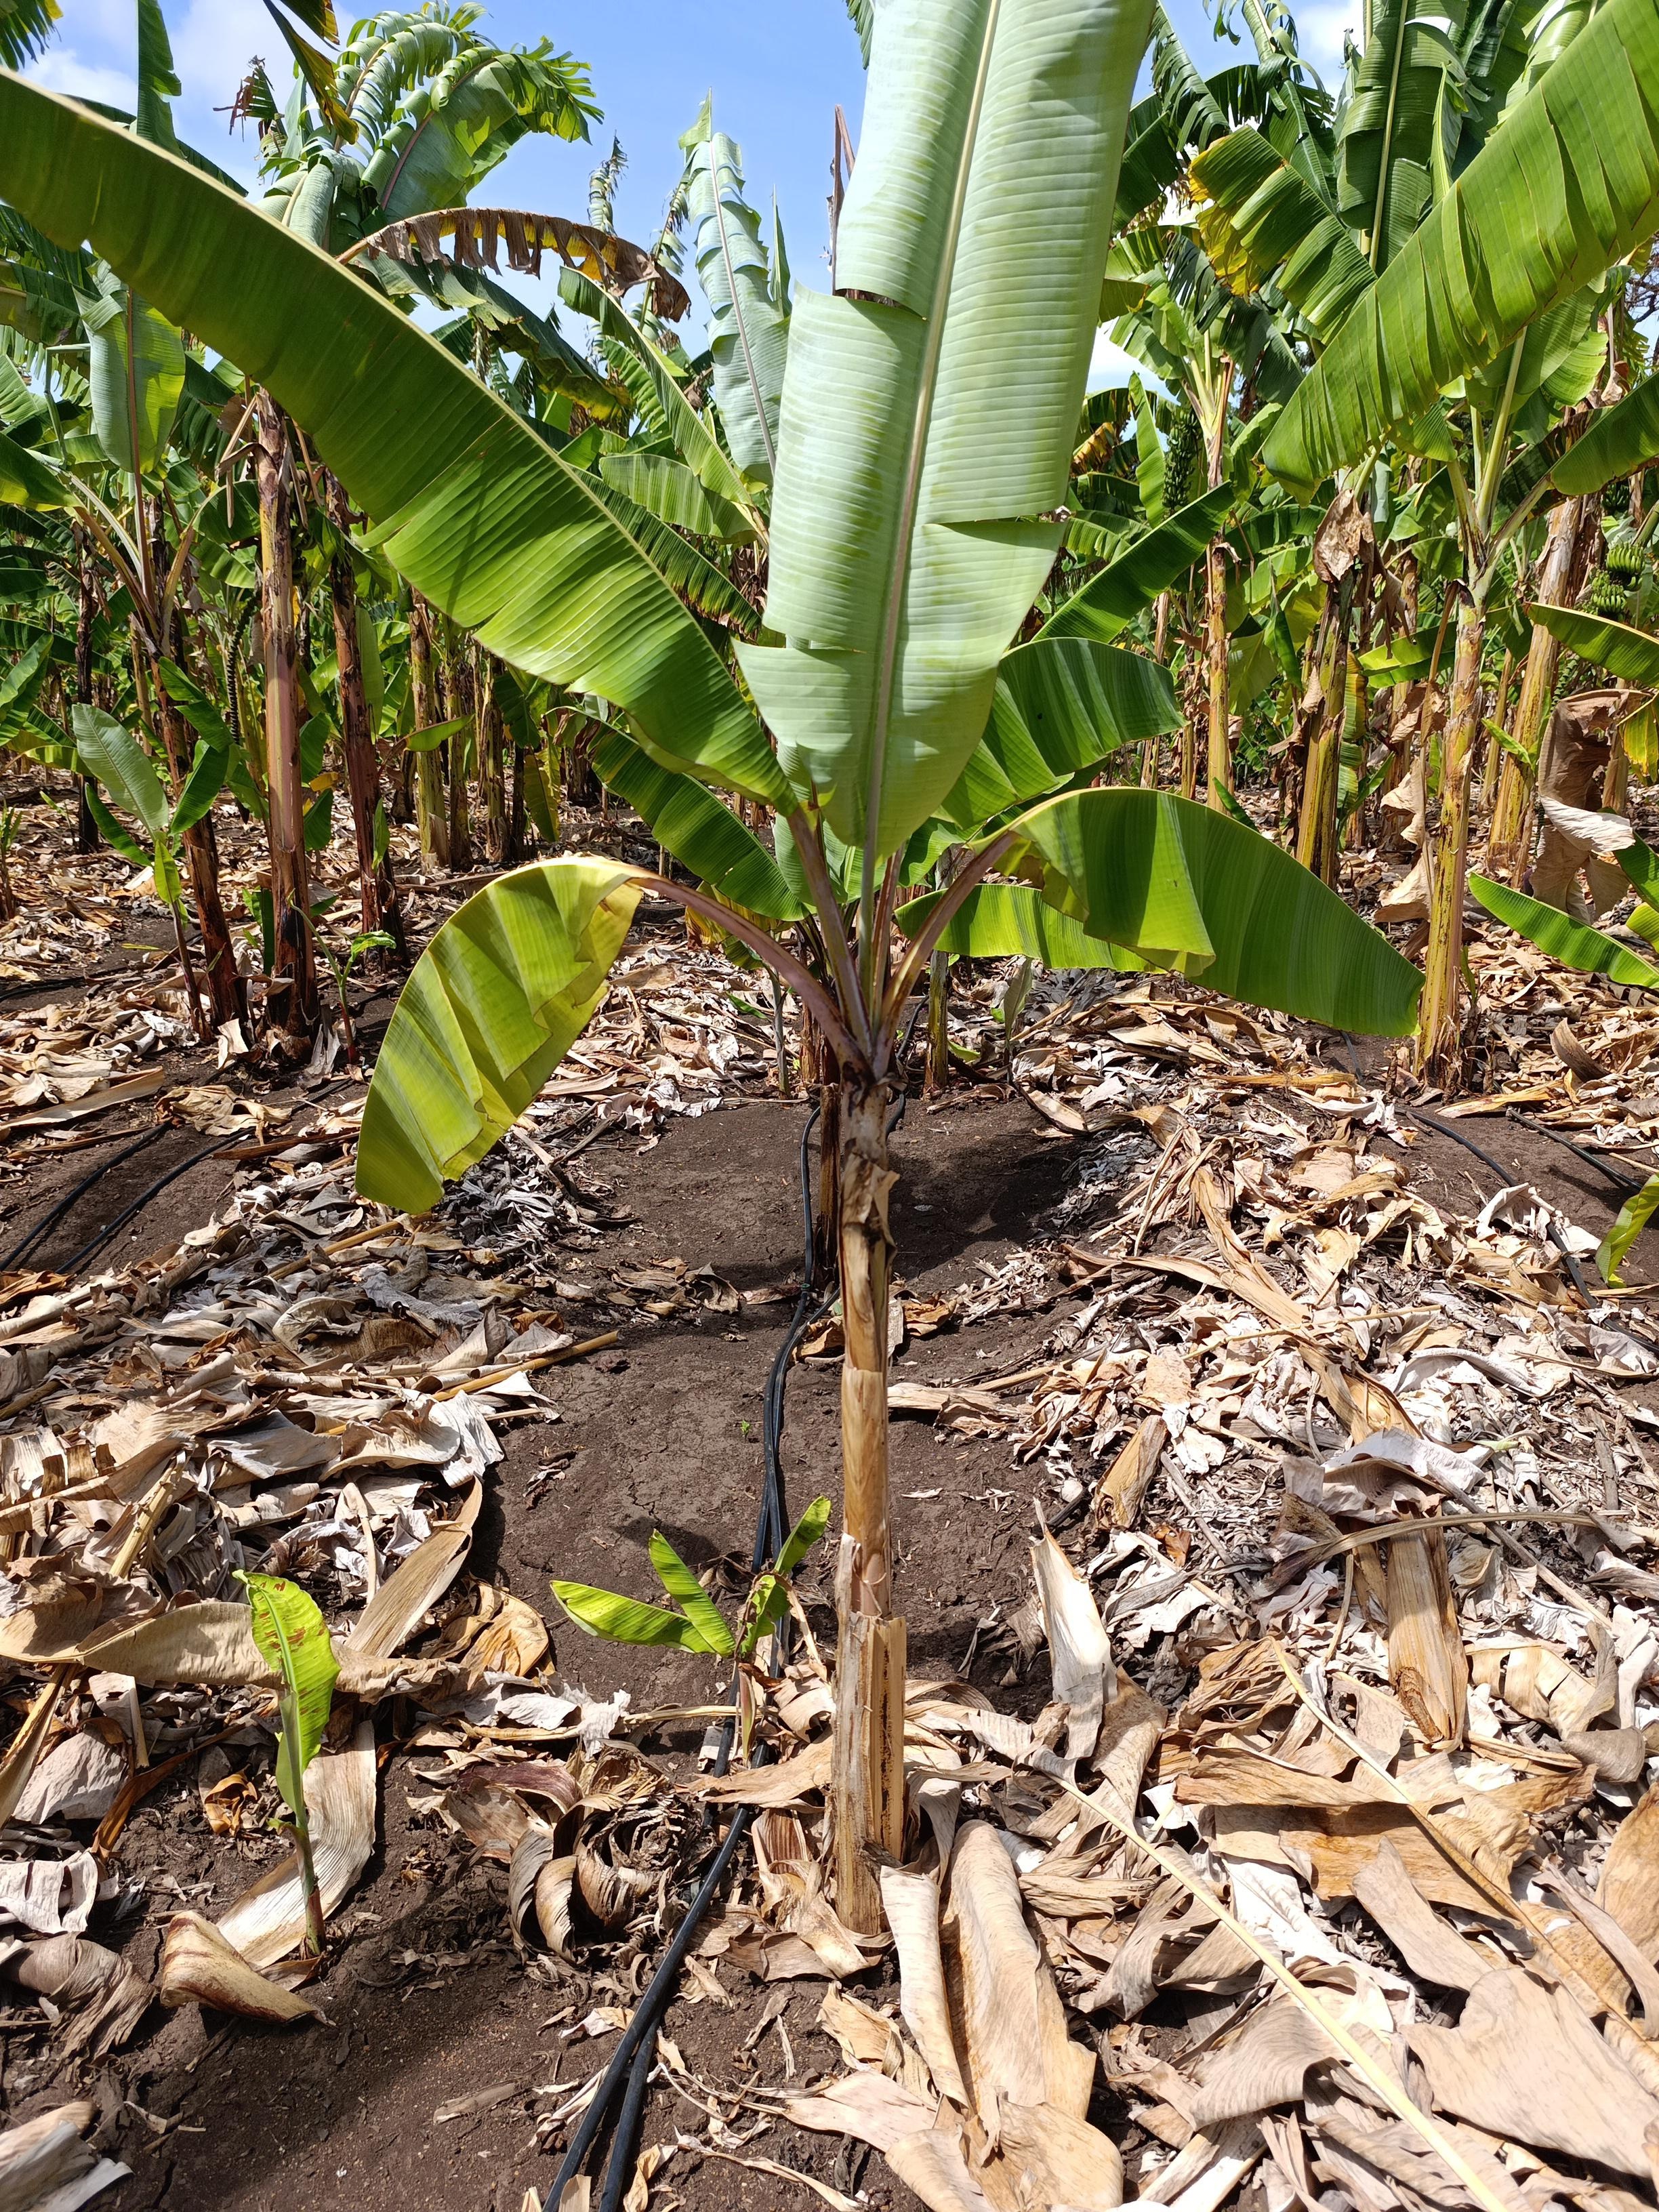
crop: banana
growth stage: vegetative
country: Tanzania
